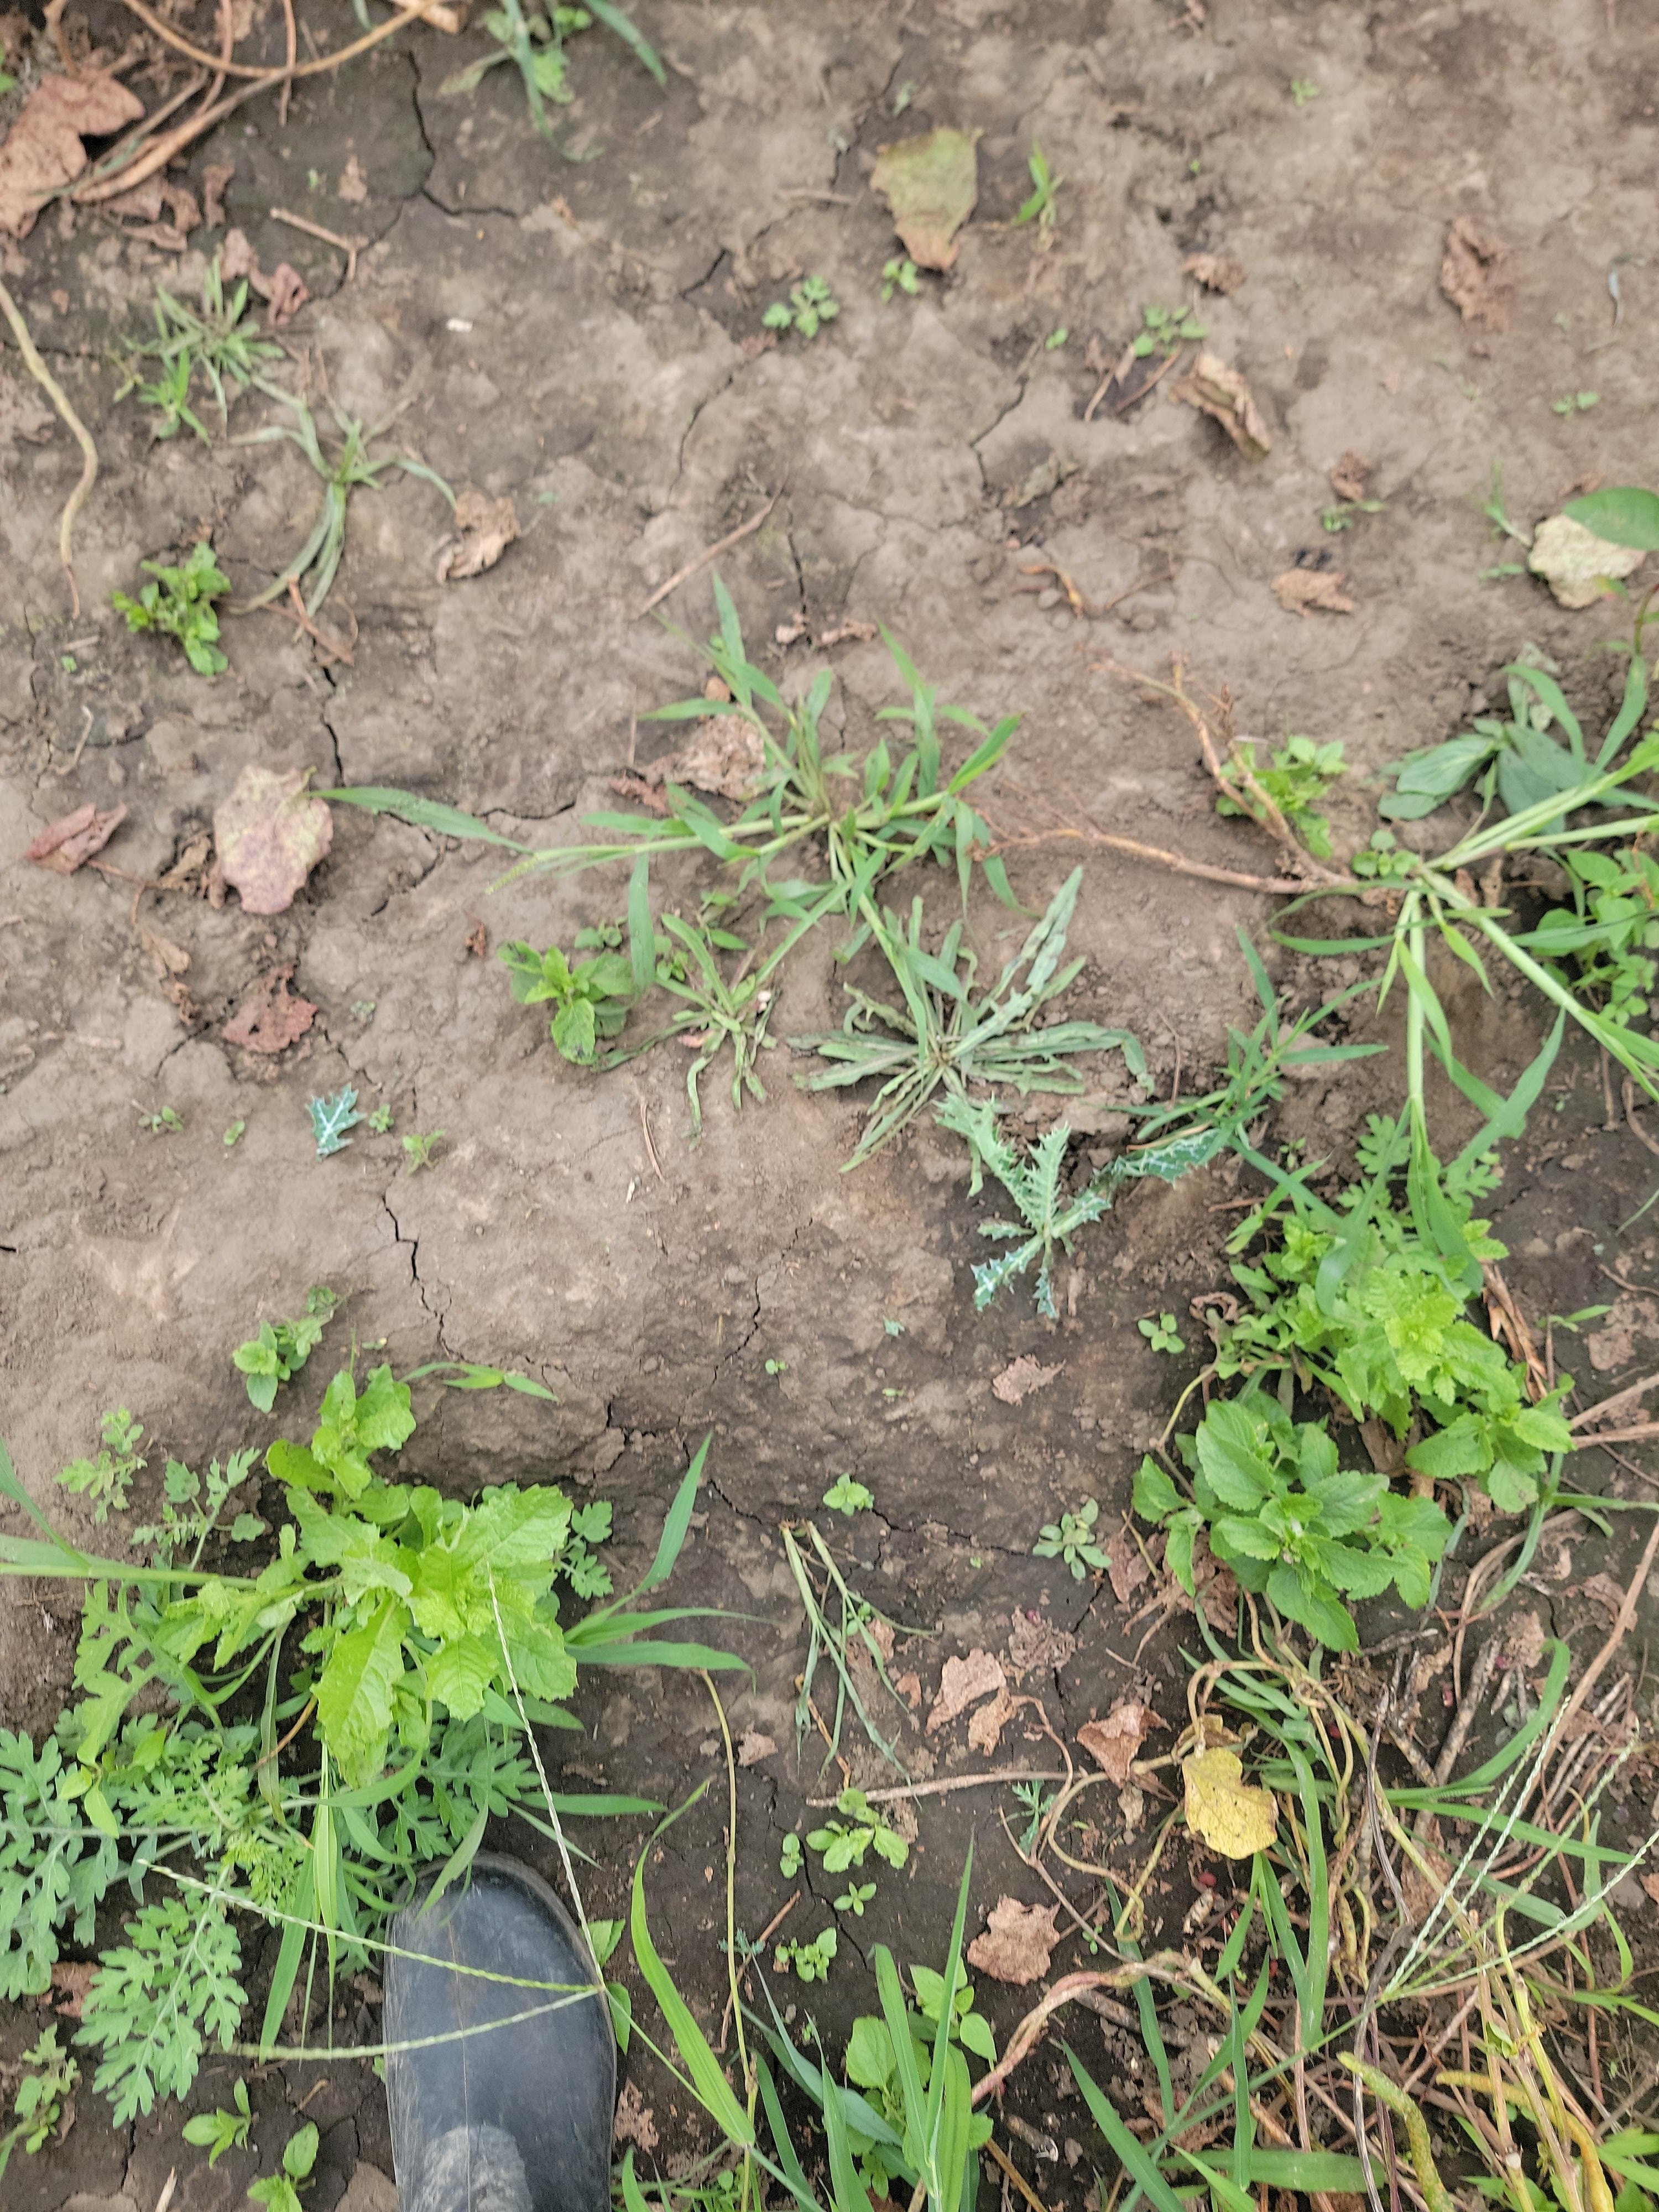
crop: cowpea
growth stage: development pod
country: Tanzania
